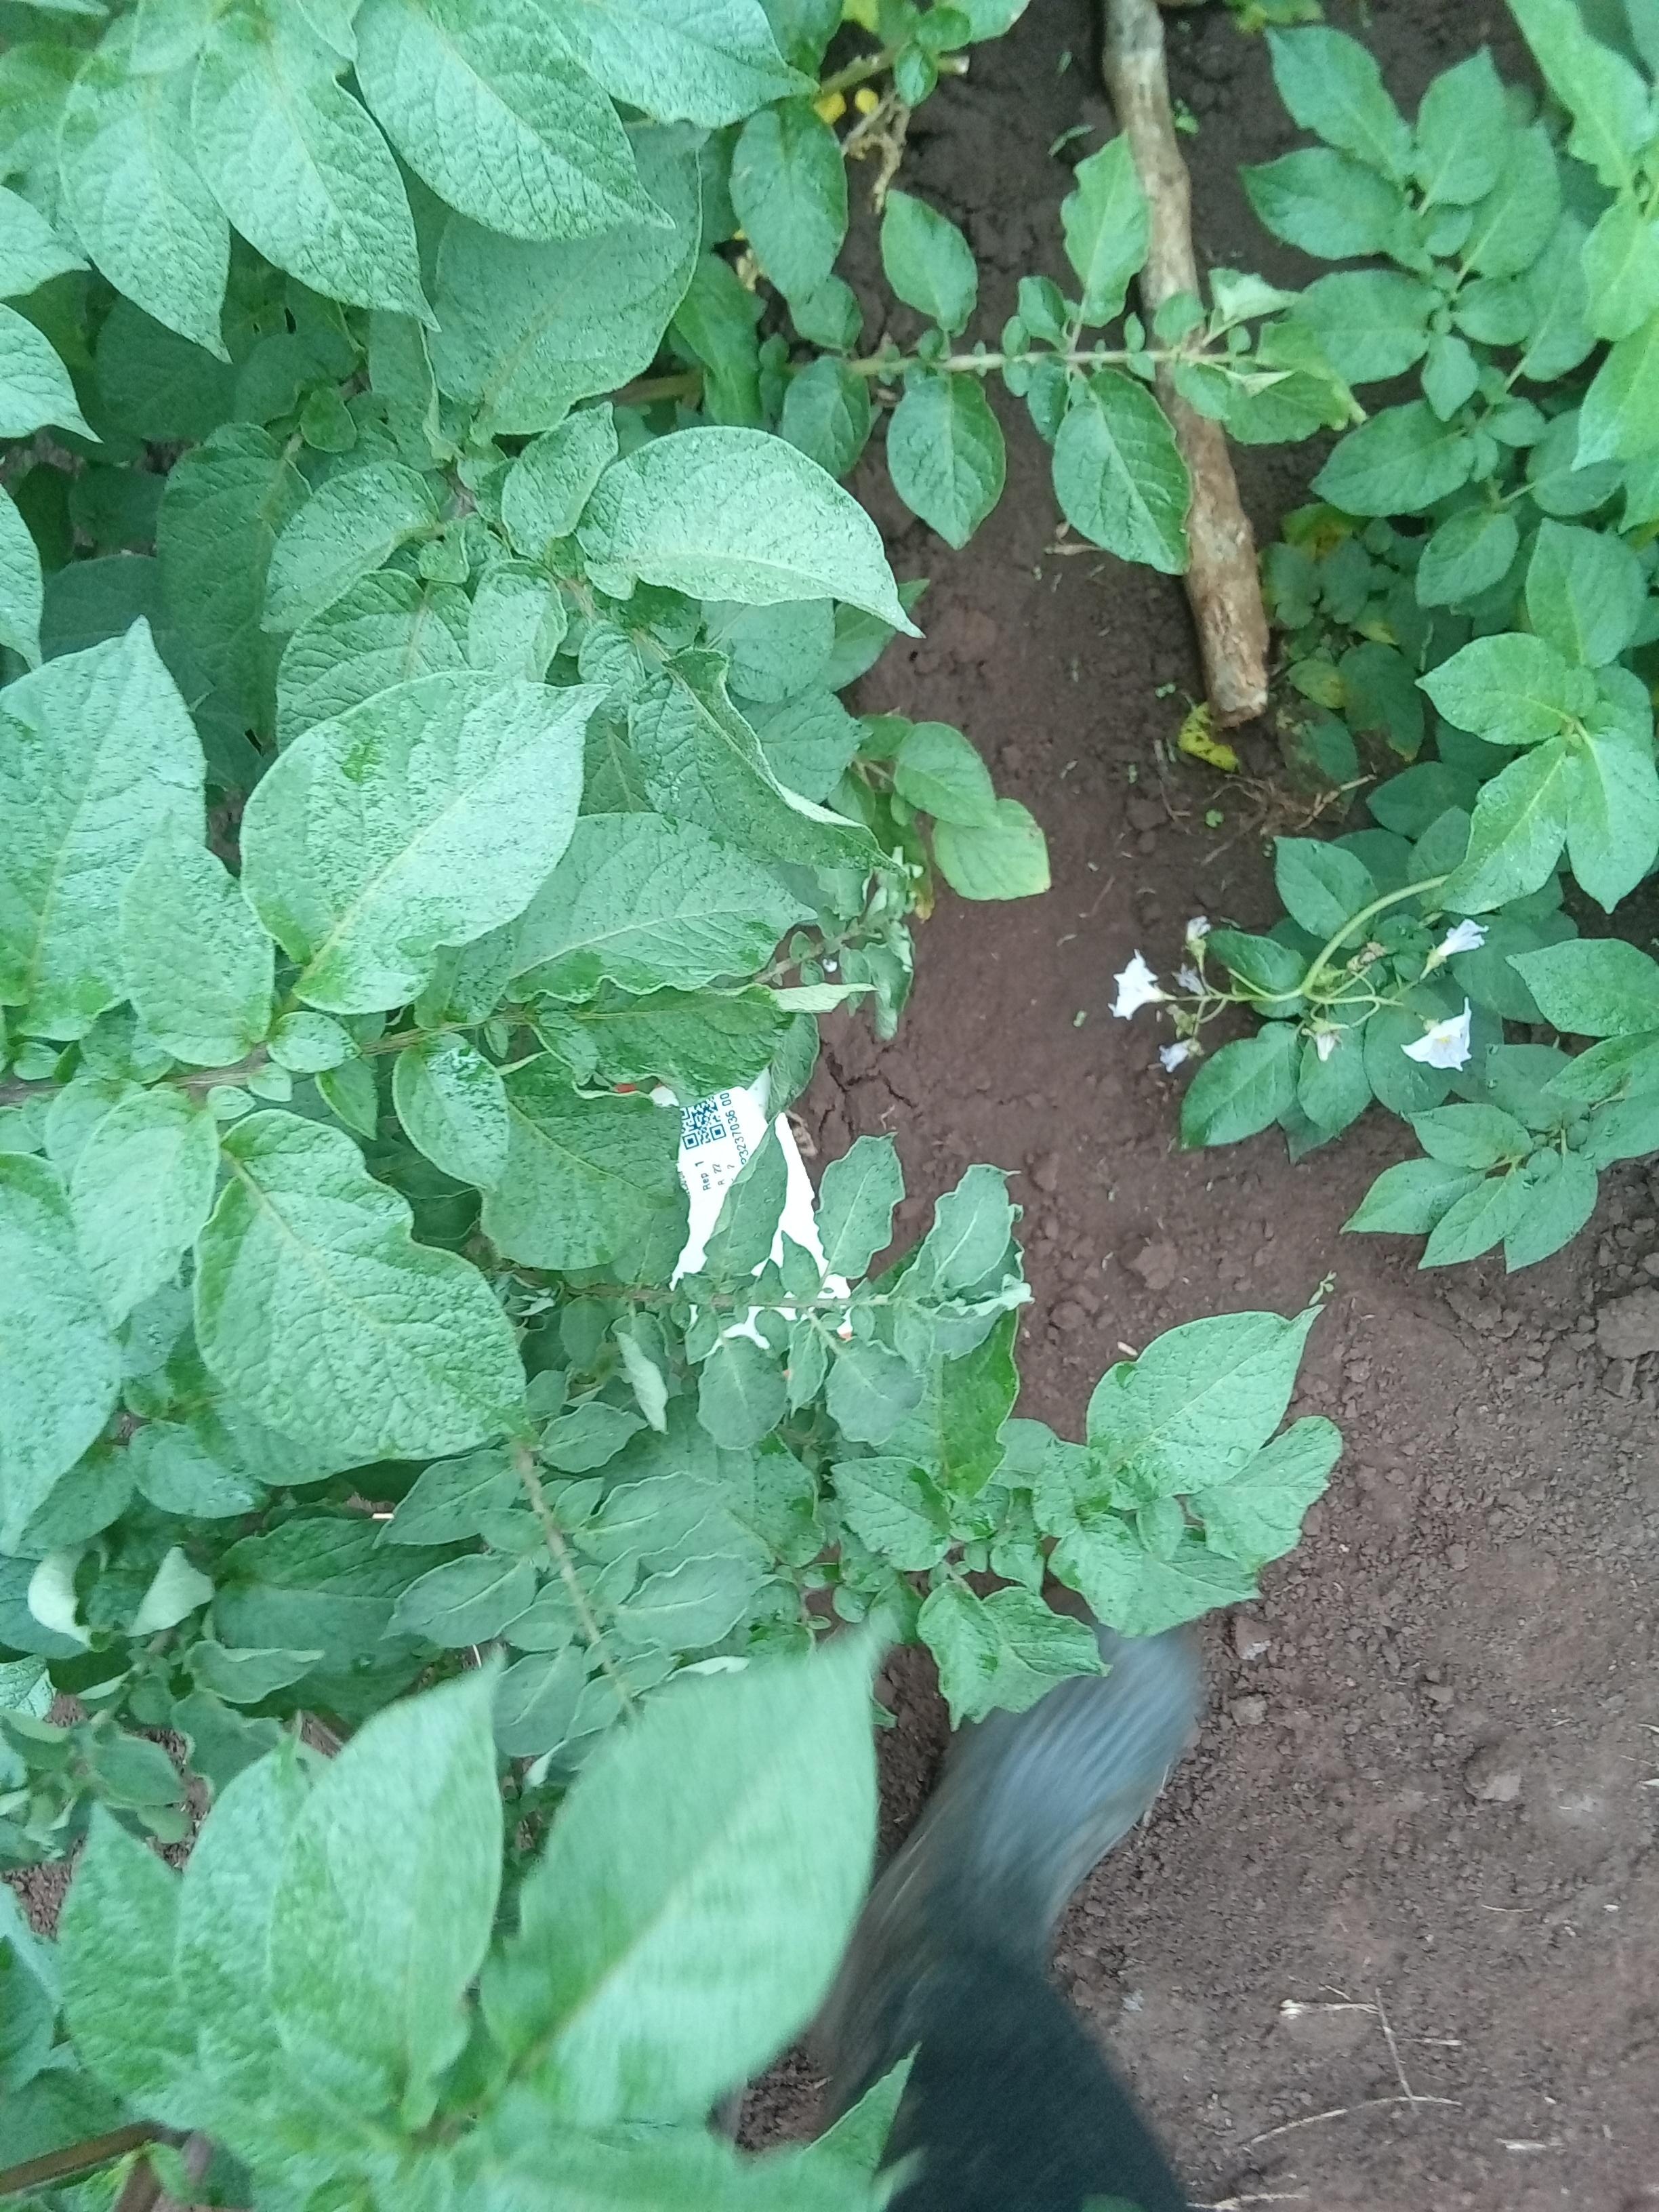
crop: potato
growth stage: flowering
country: Kenya
